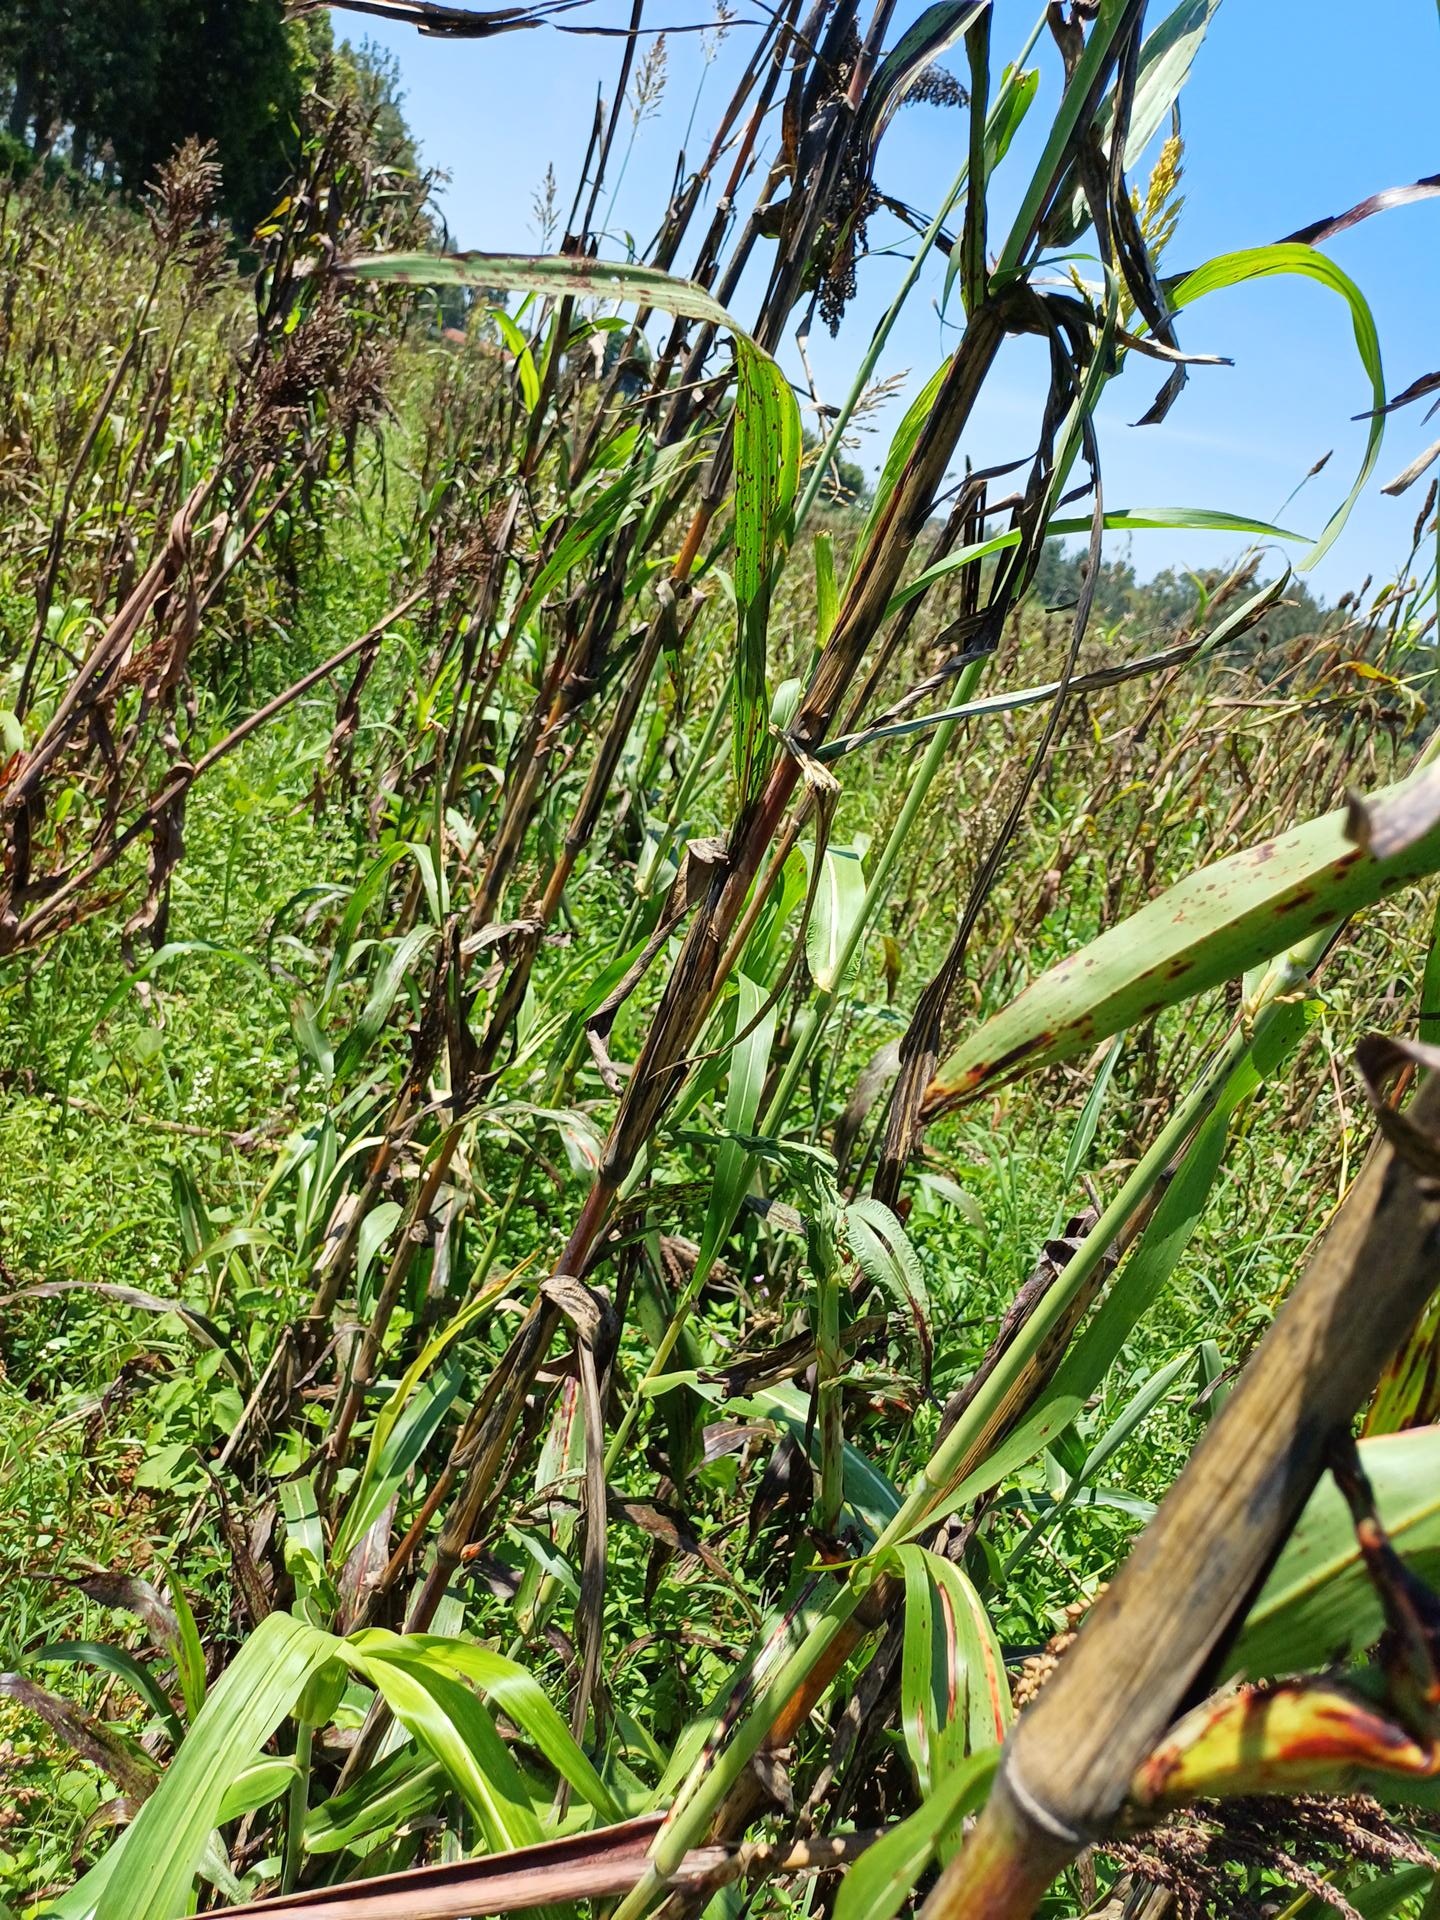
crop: sorghum
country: Kenya
